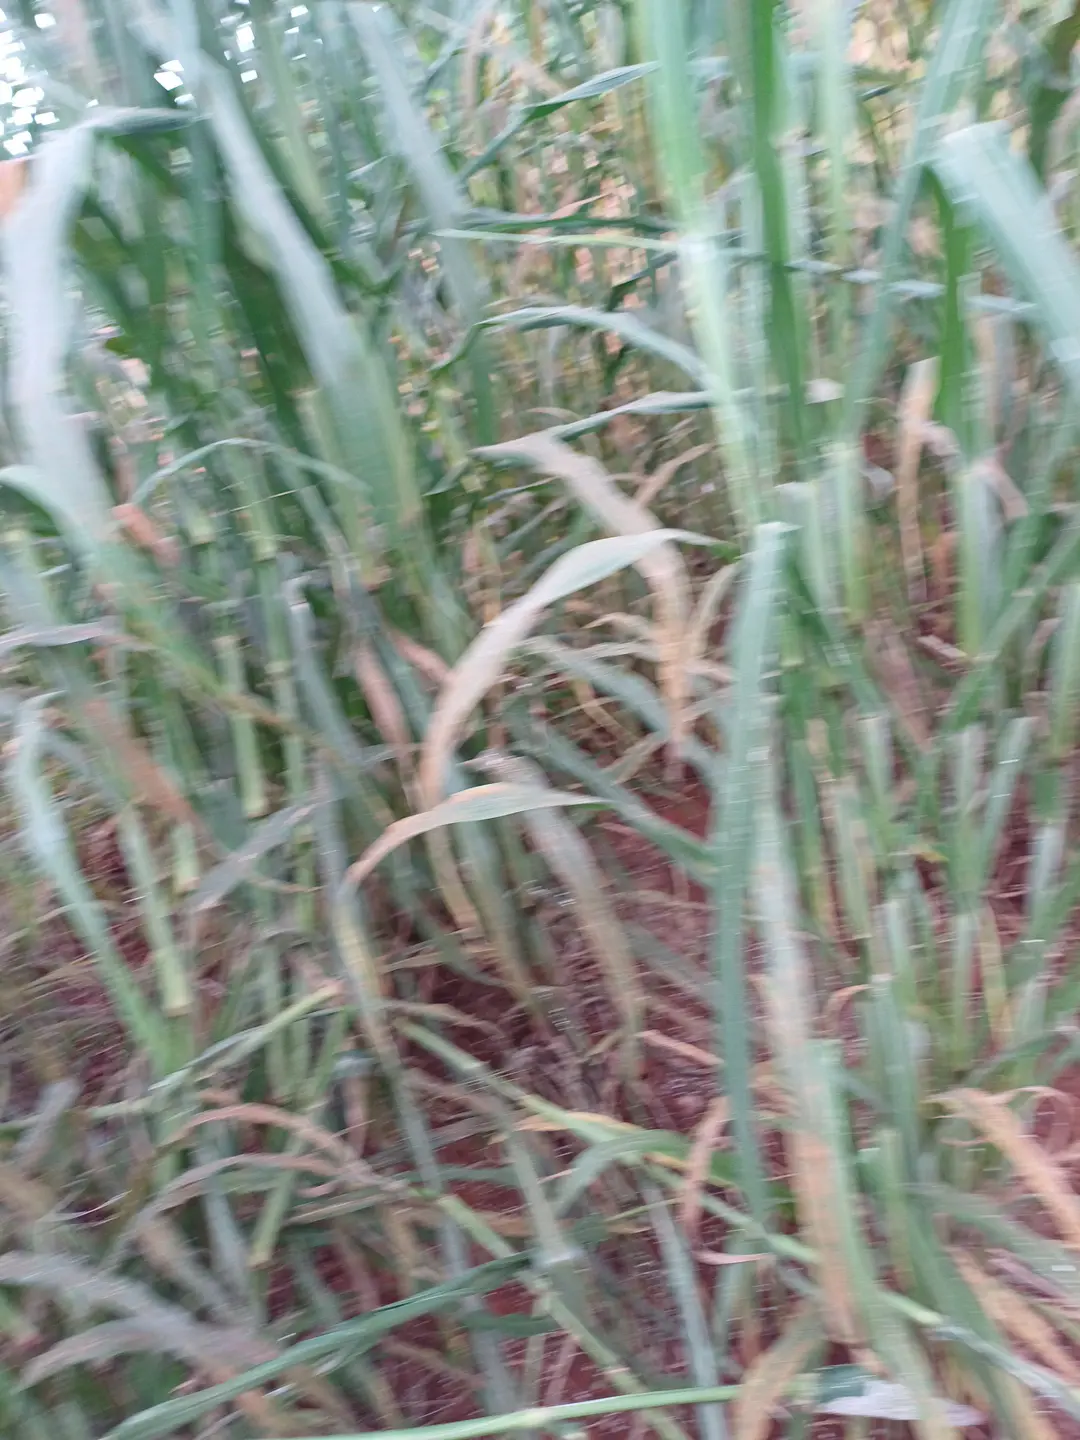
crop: pearl millet
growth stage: filling grain
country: Kenya
